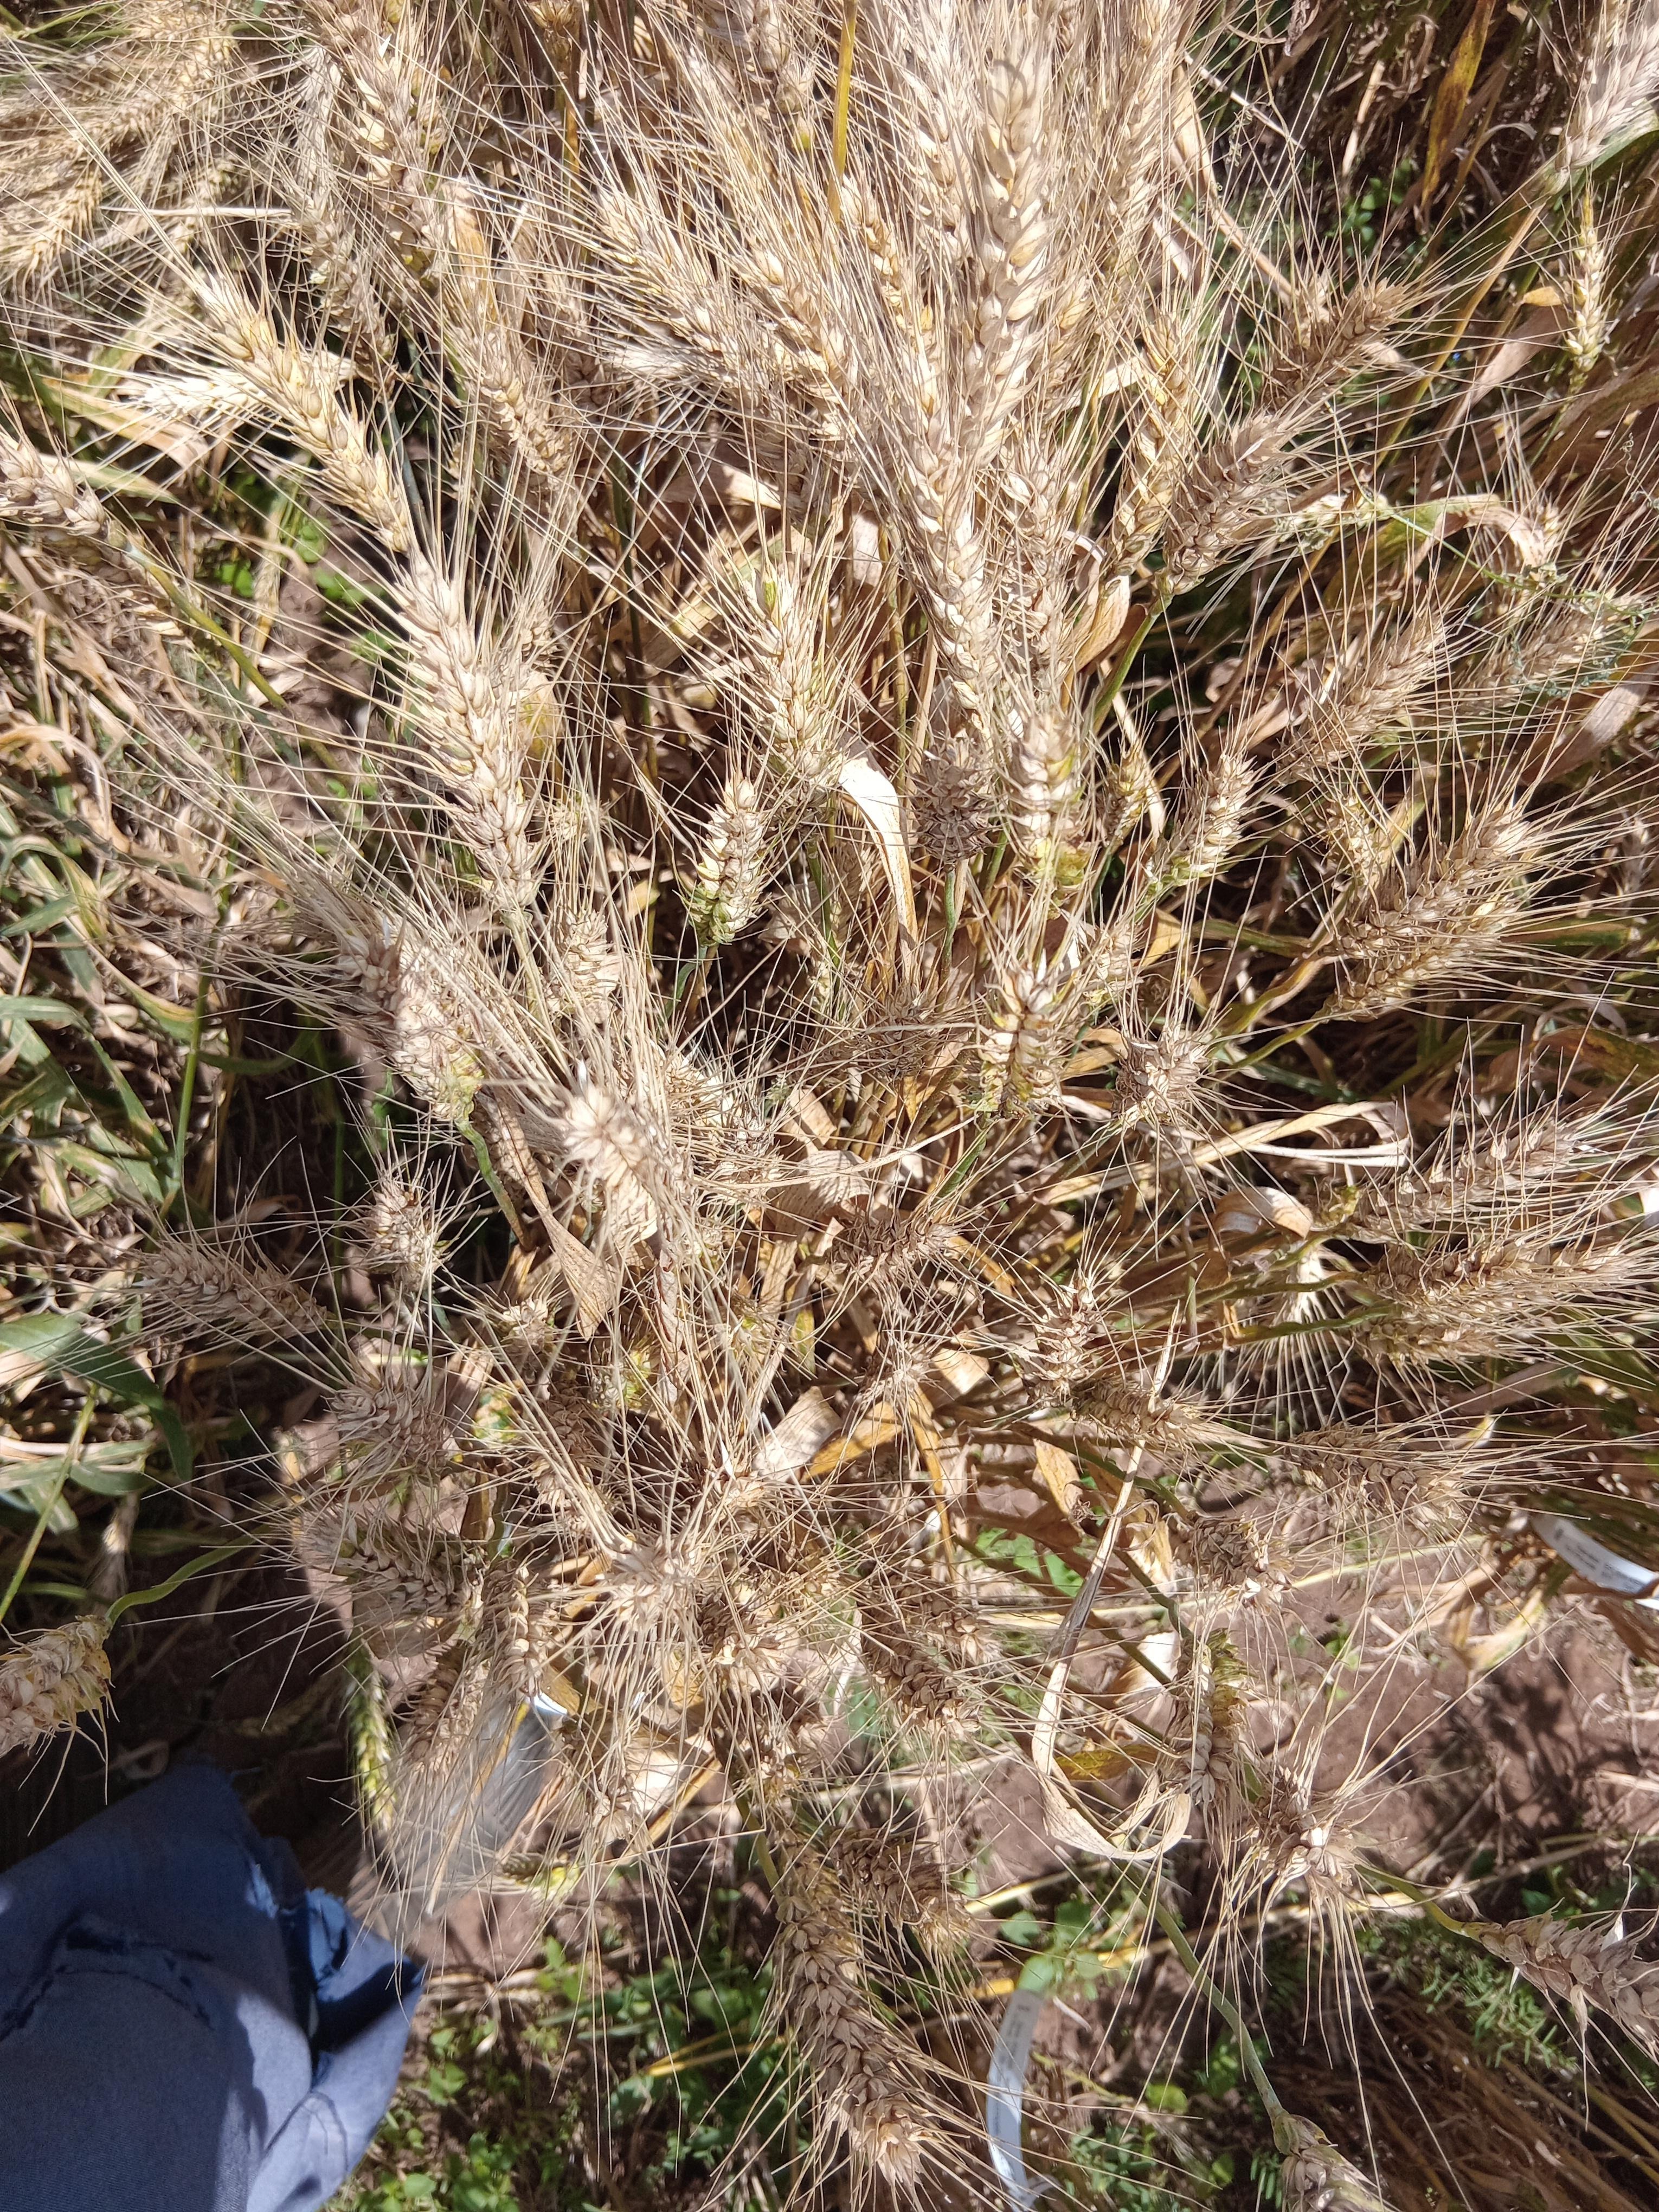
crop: wheat
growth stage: maturity
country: Kenya
